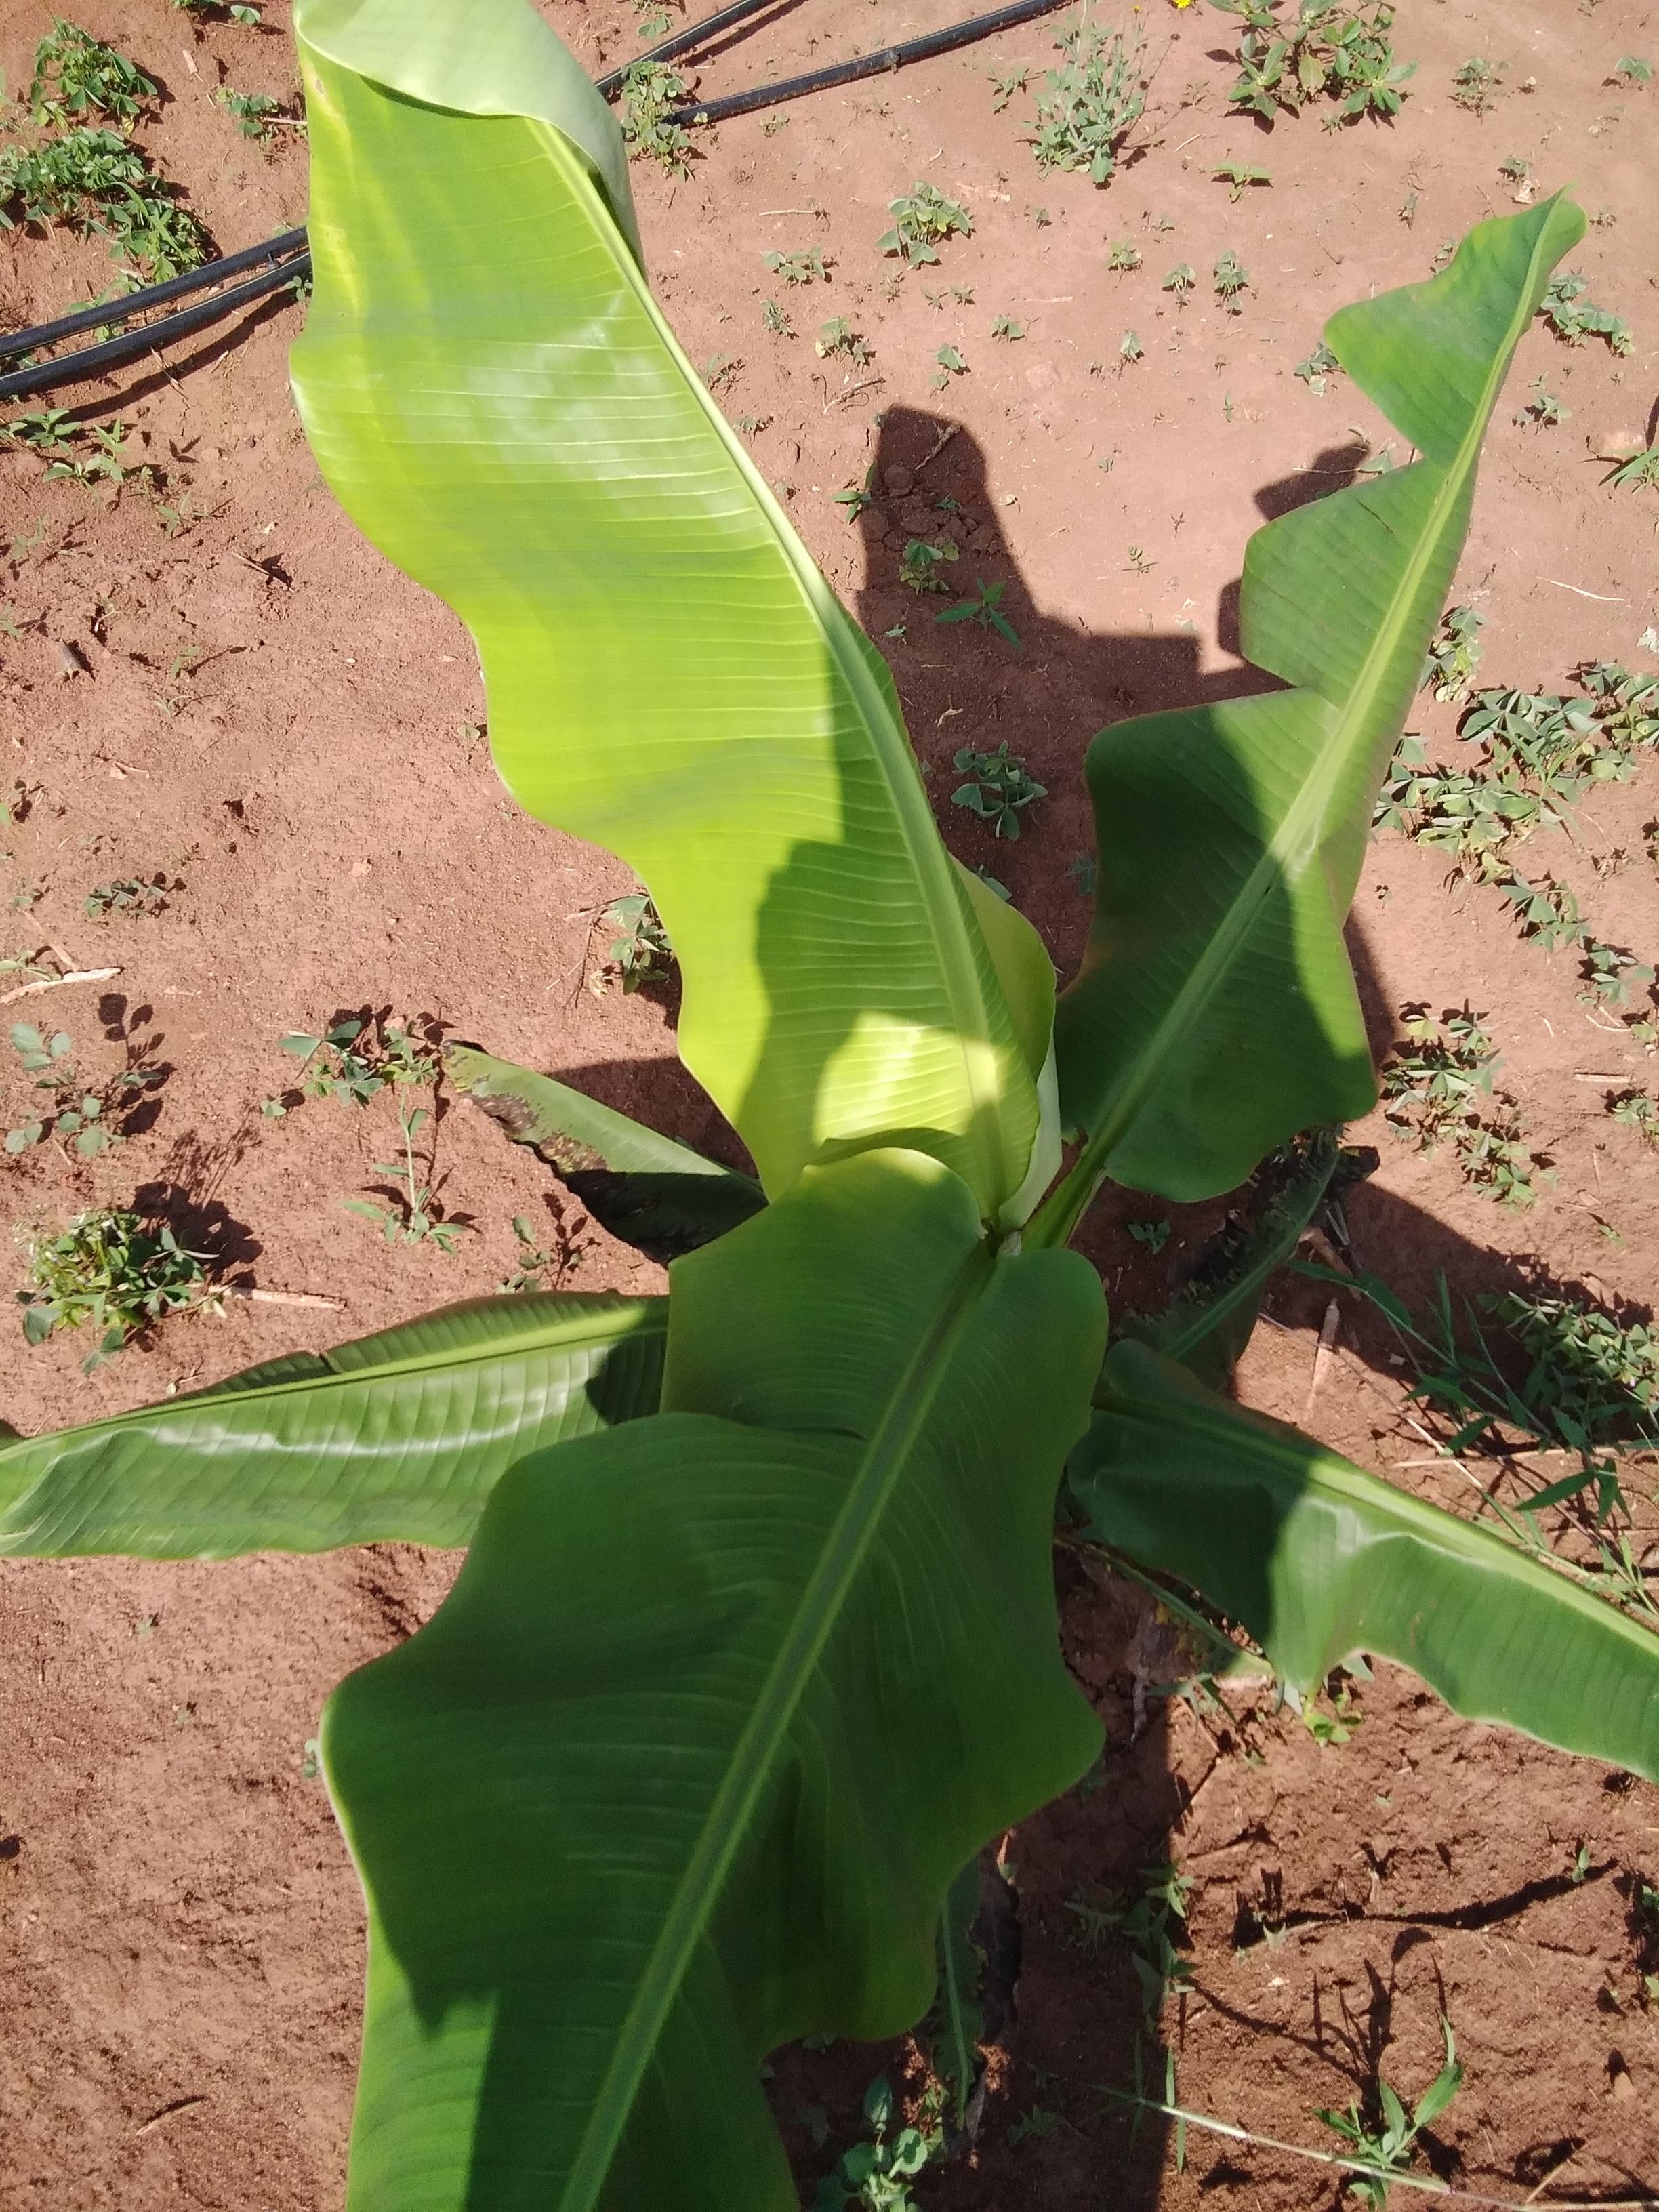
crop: banana
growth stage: vegetative
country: Uganda
